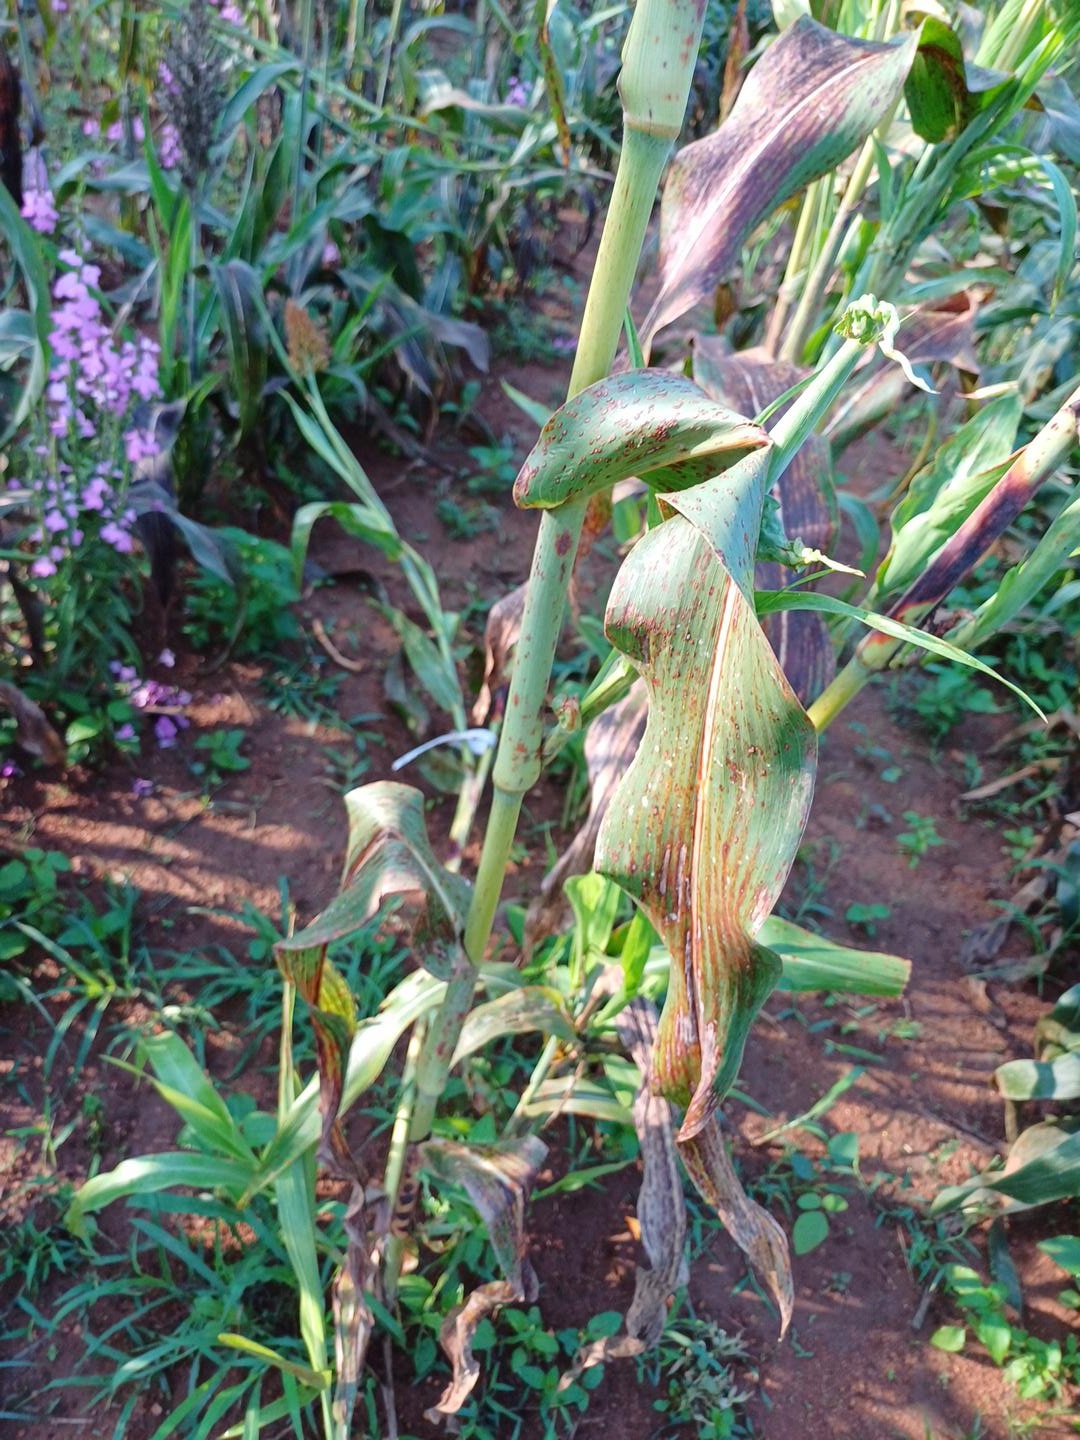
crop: sorghum
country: Kenya
